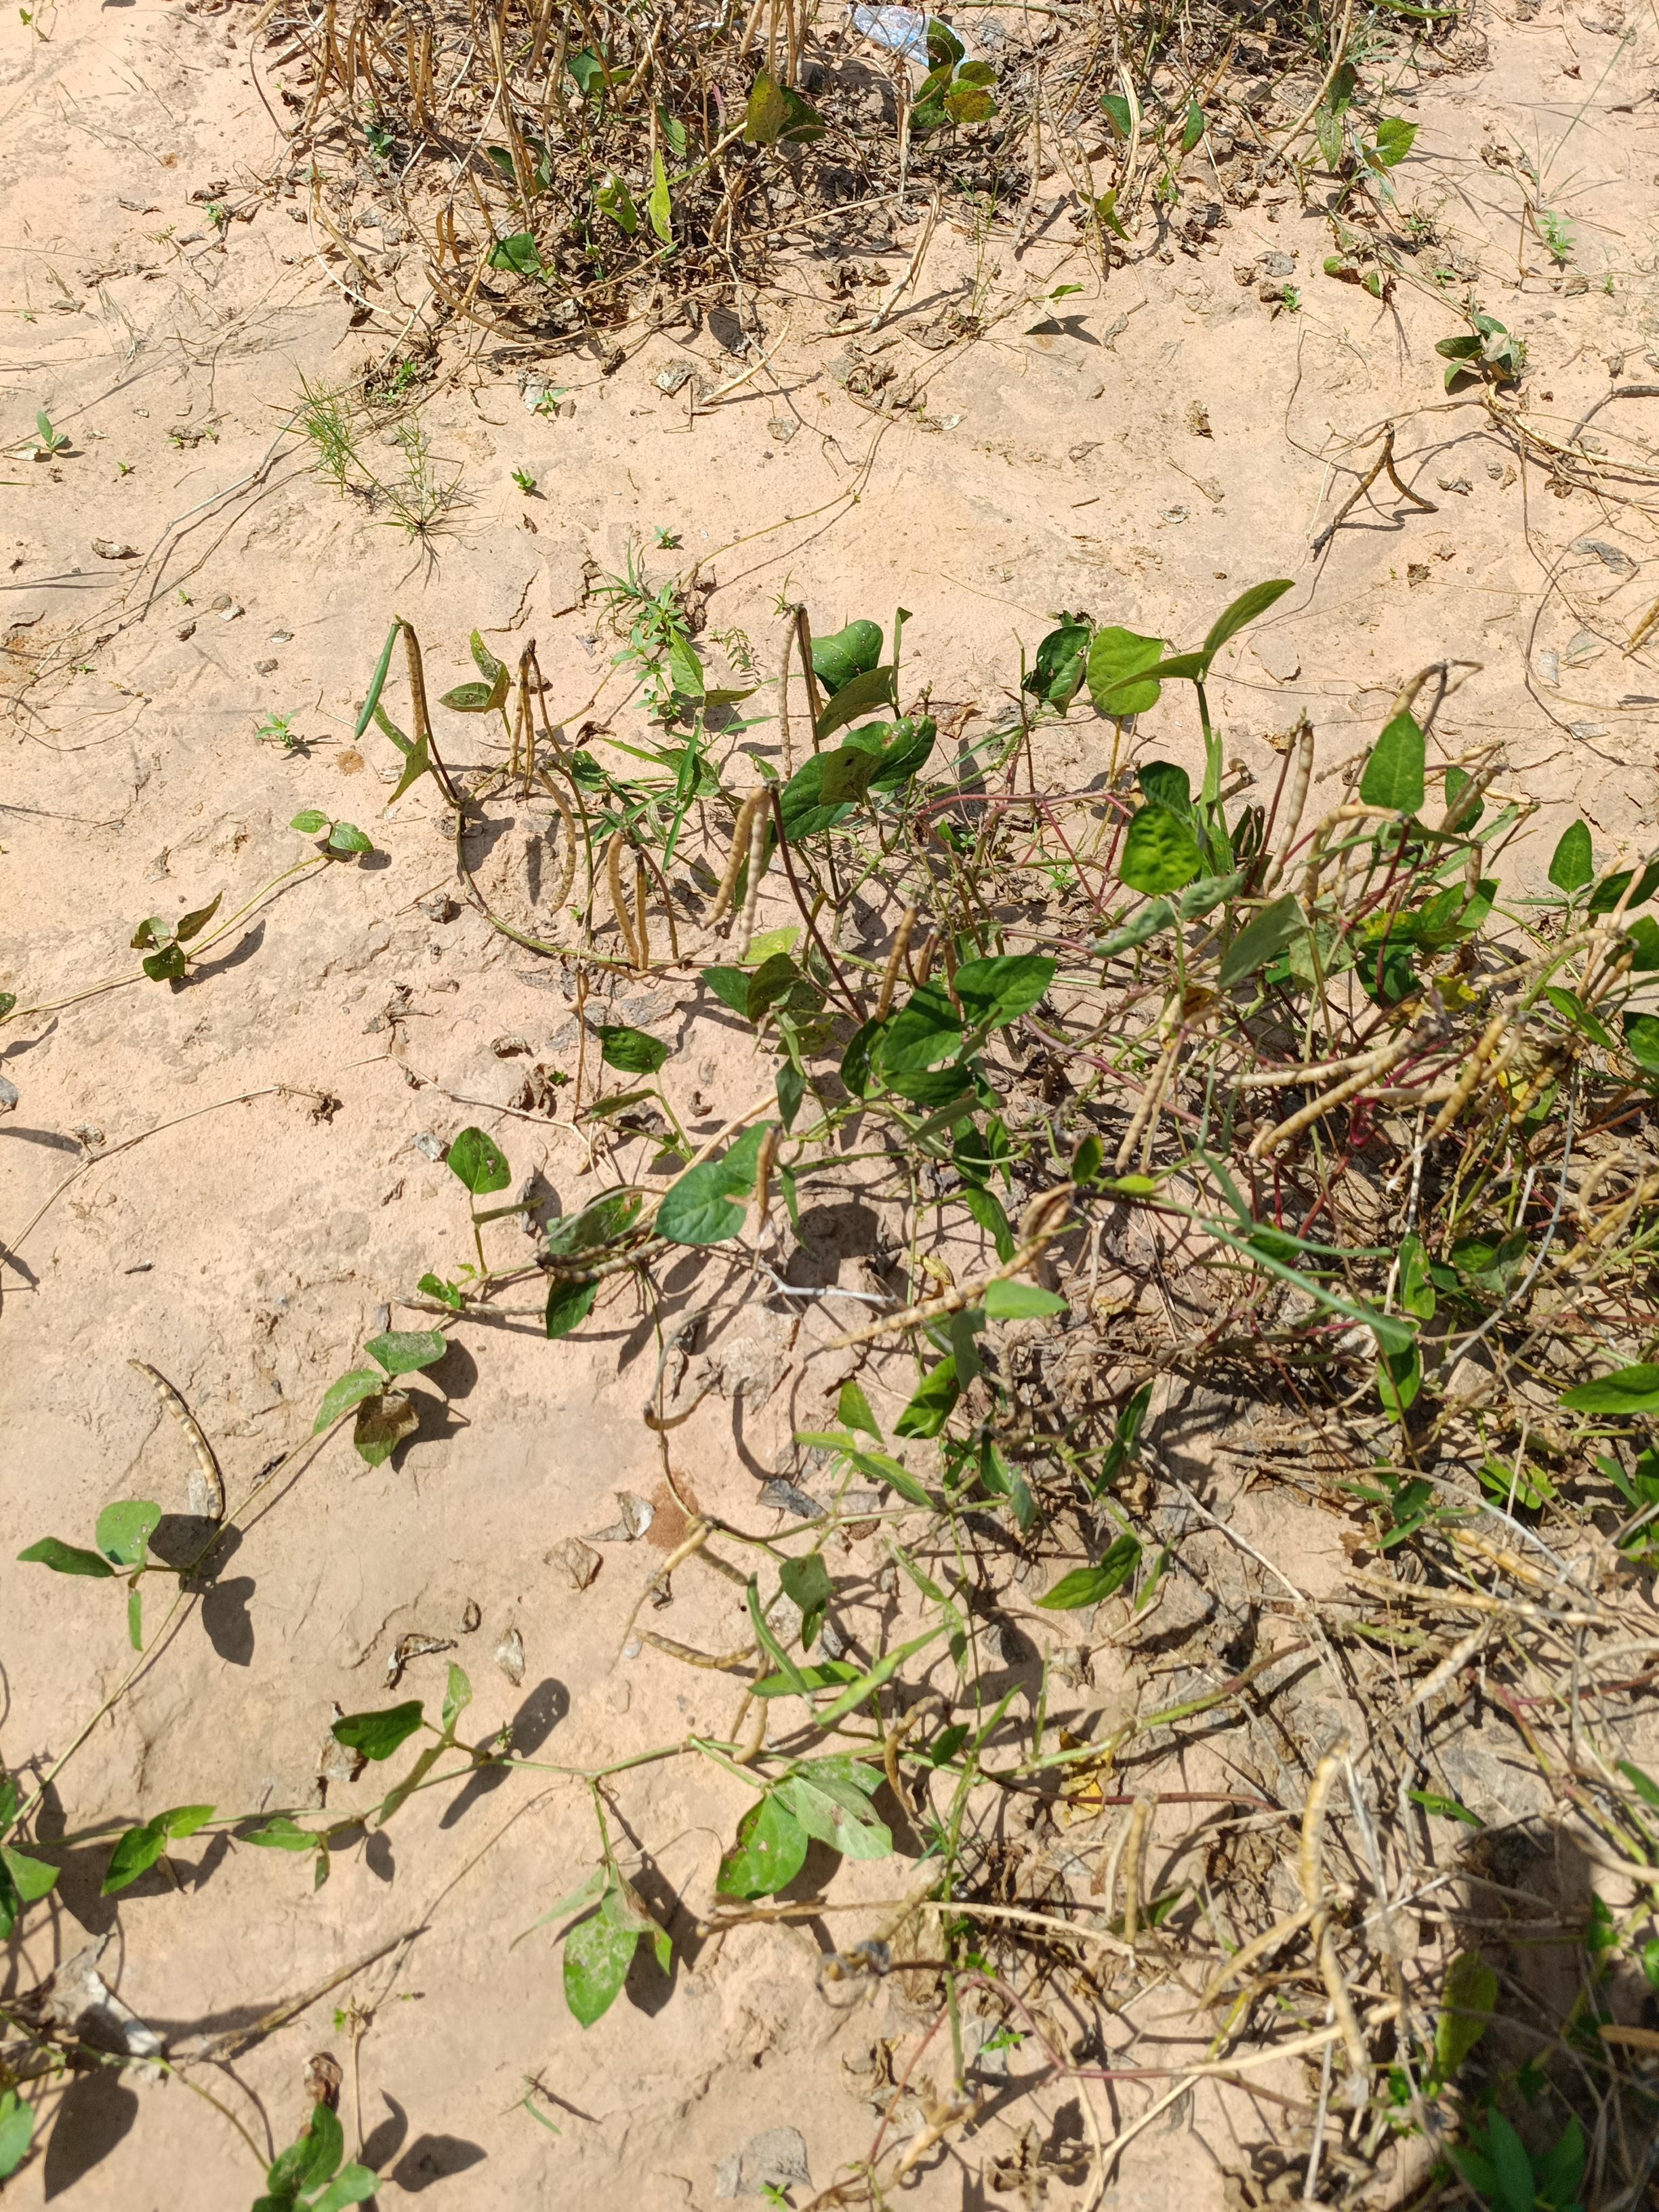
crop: cowpea
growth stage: maturity
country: Nigeria
